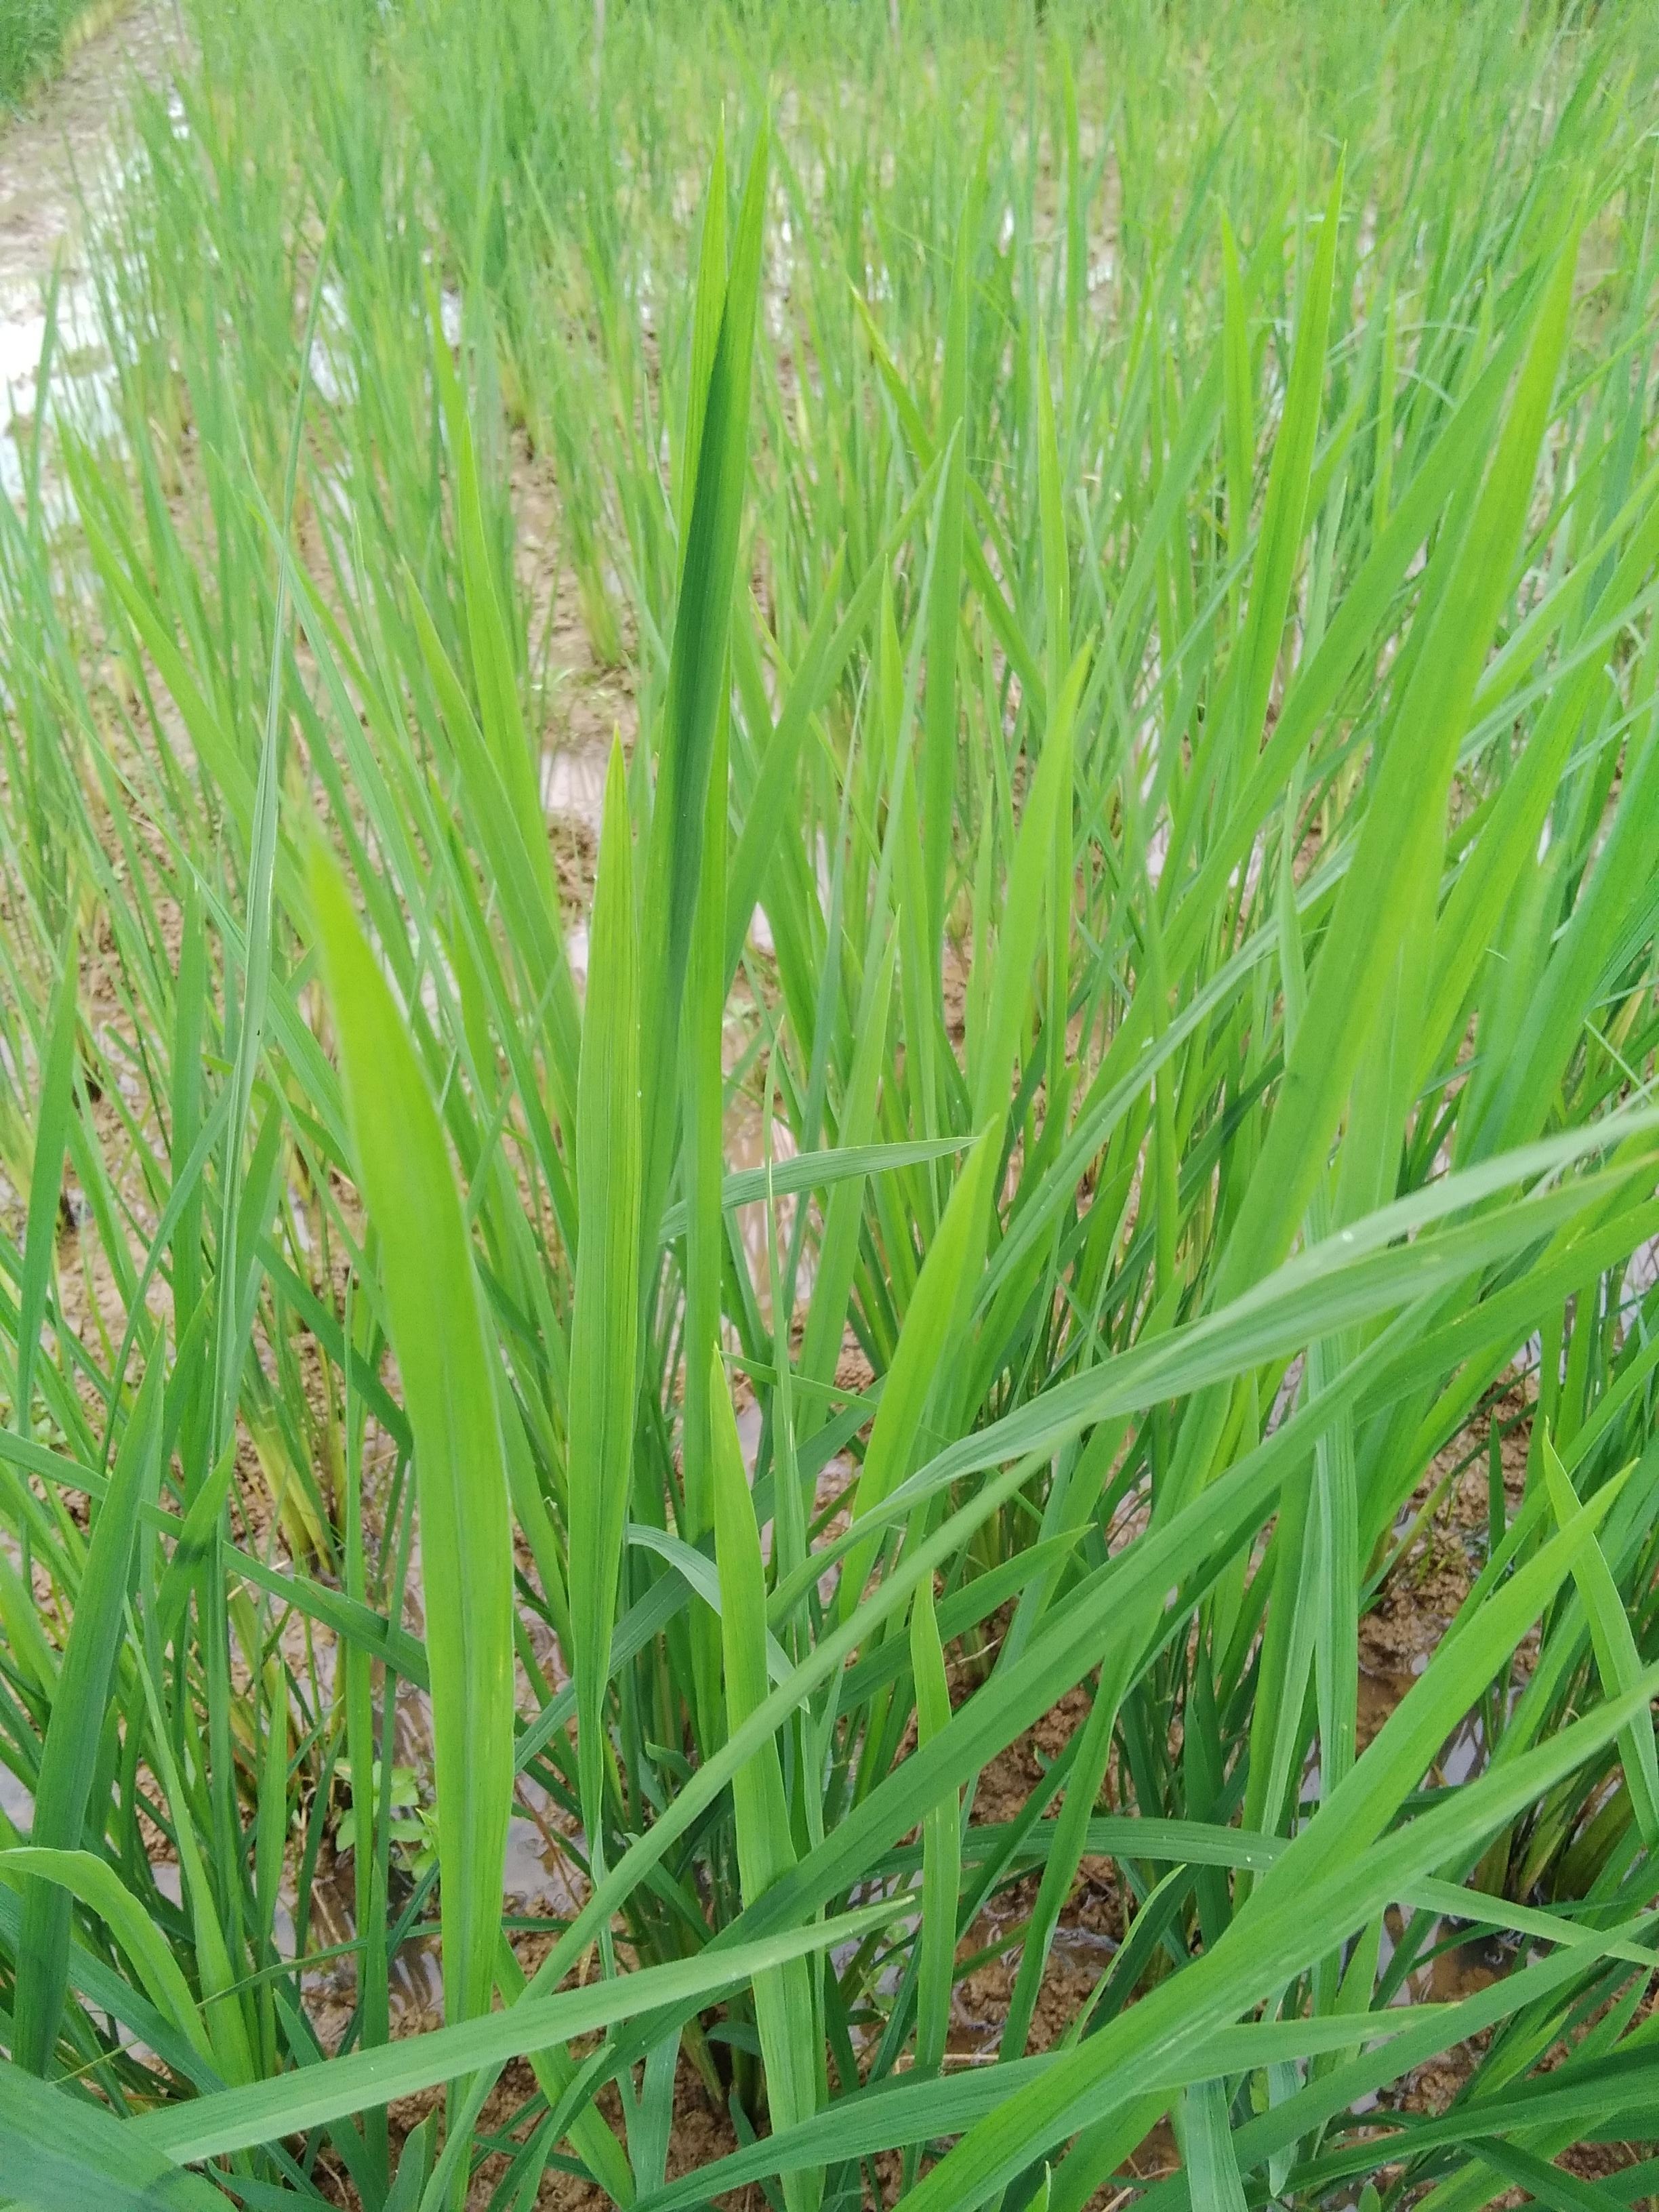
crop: rice
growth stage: vegetative
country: Nigeria
